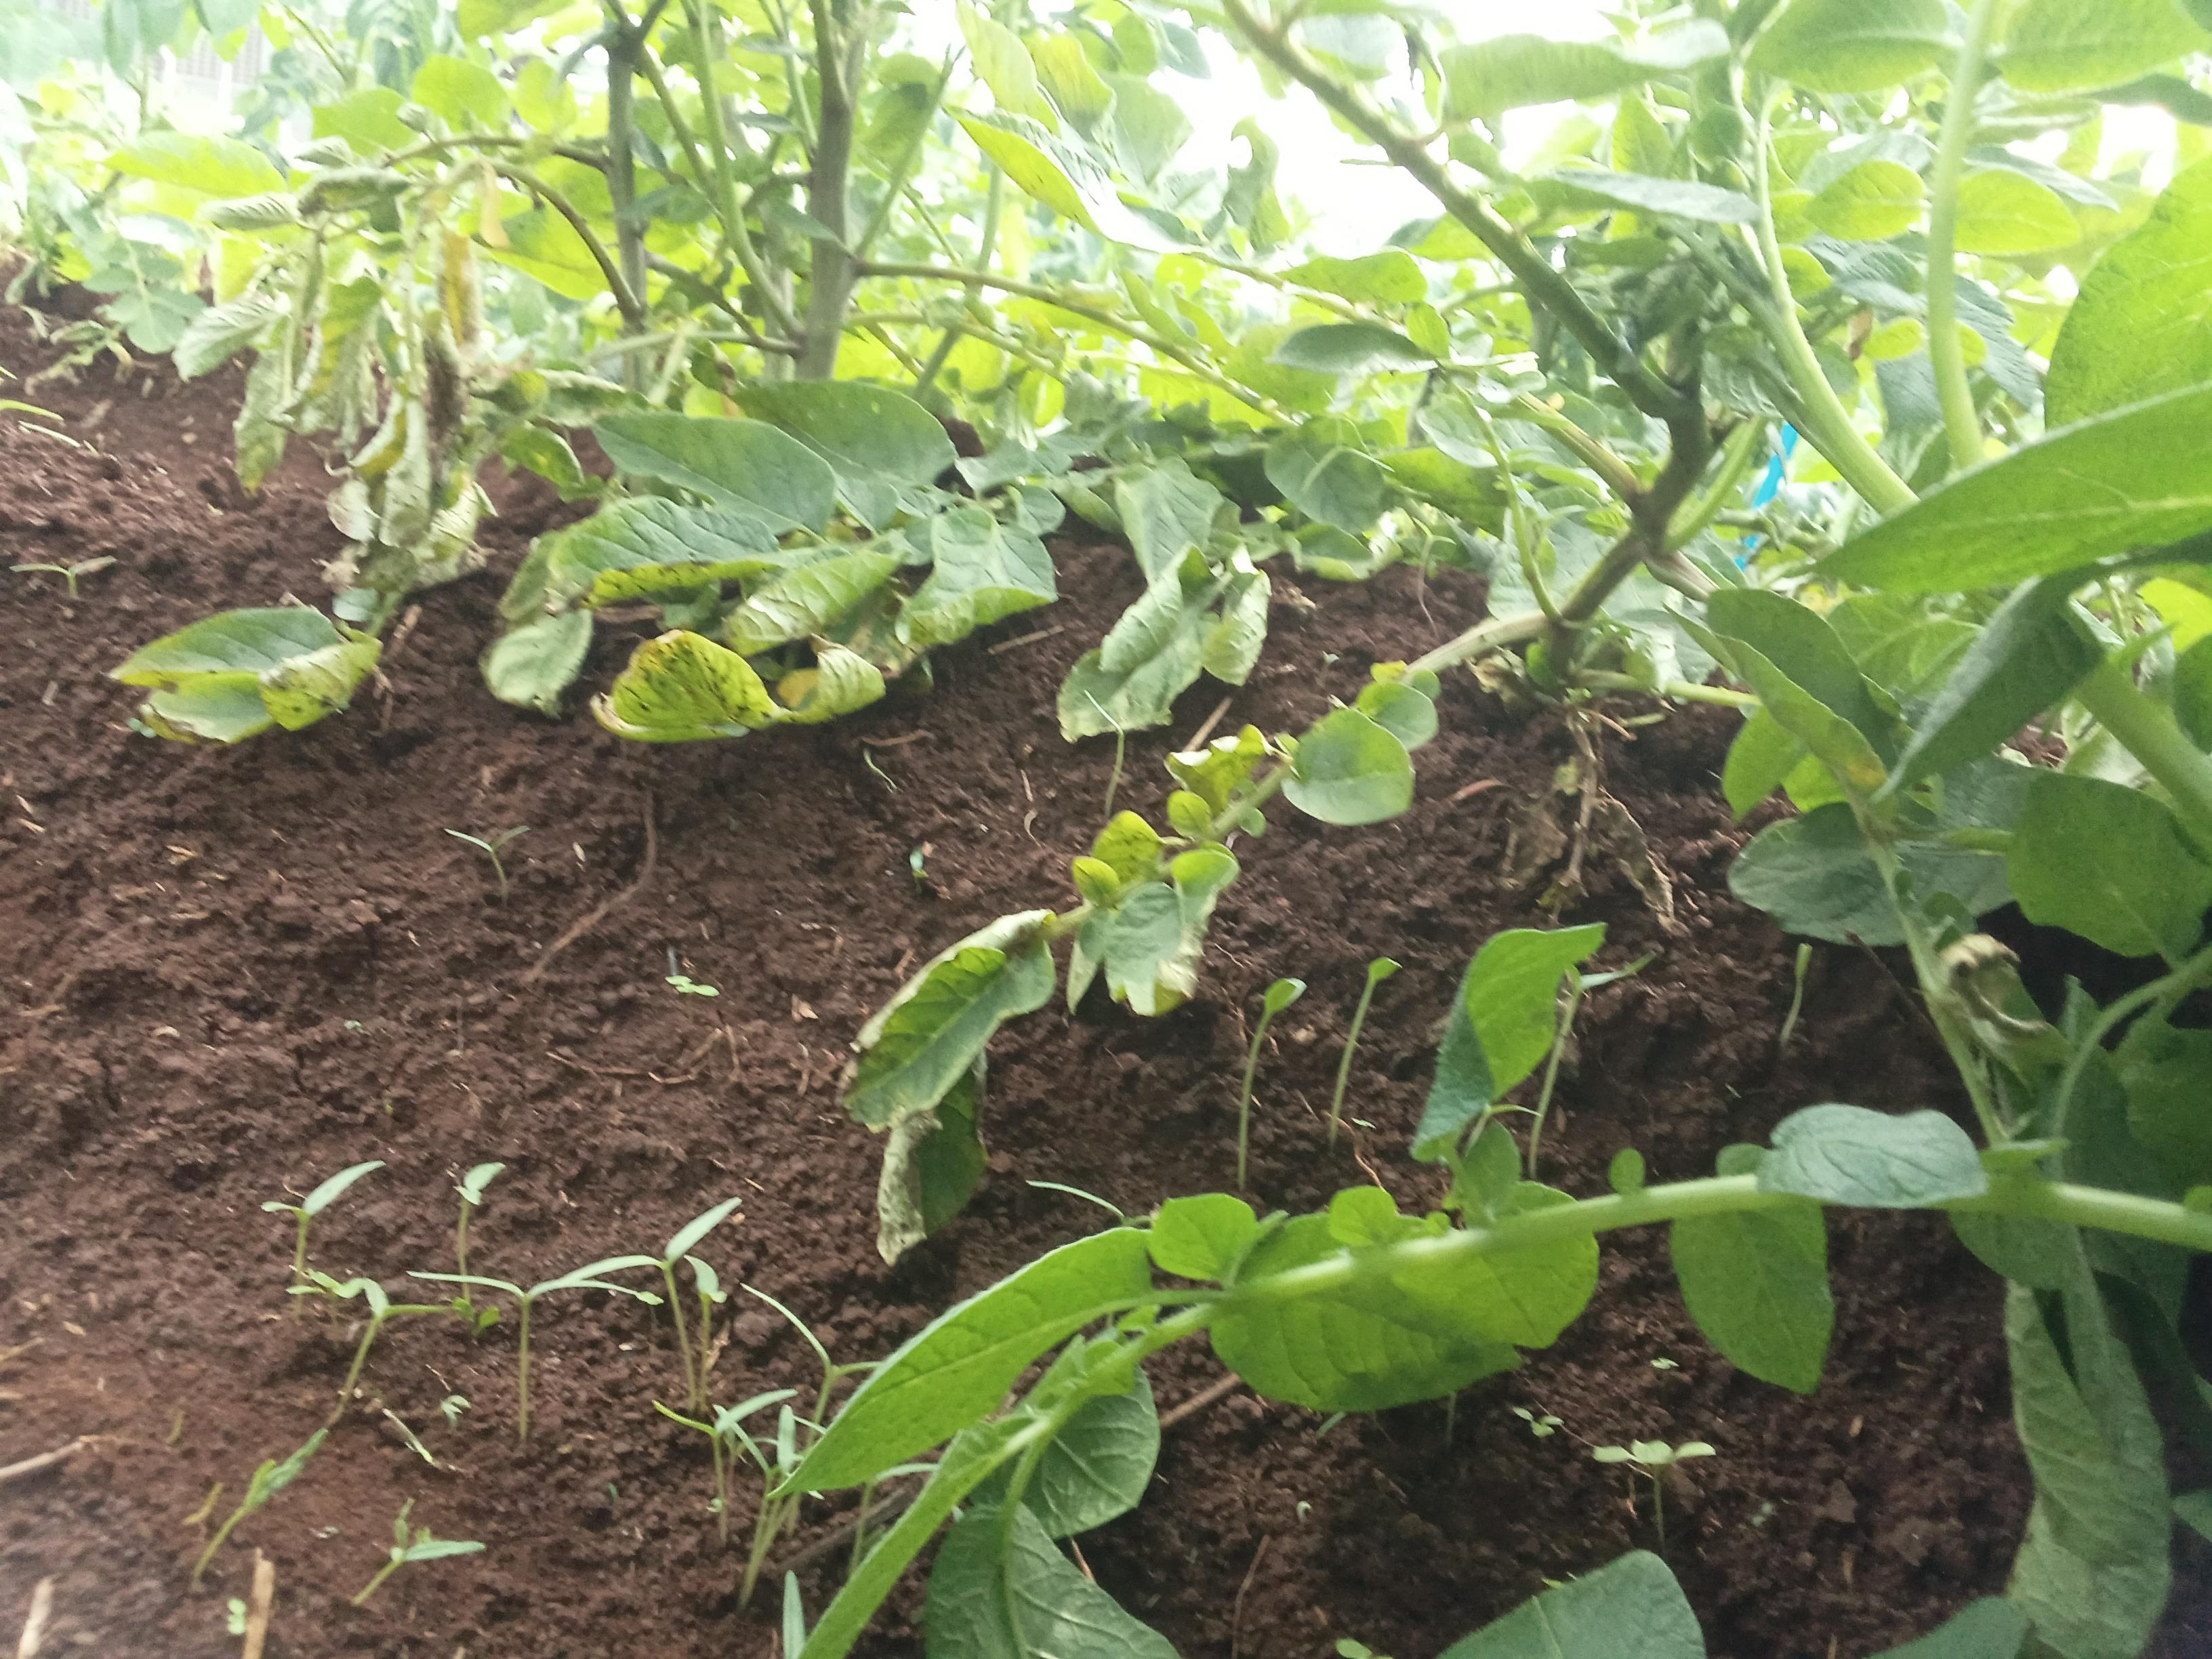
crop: potato
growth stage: flowering
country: Kenya
